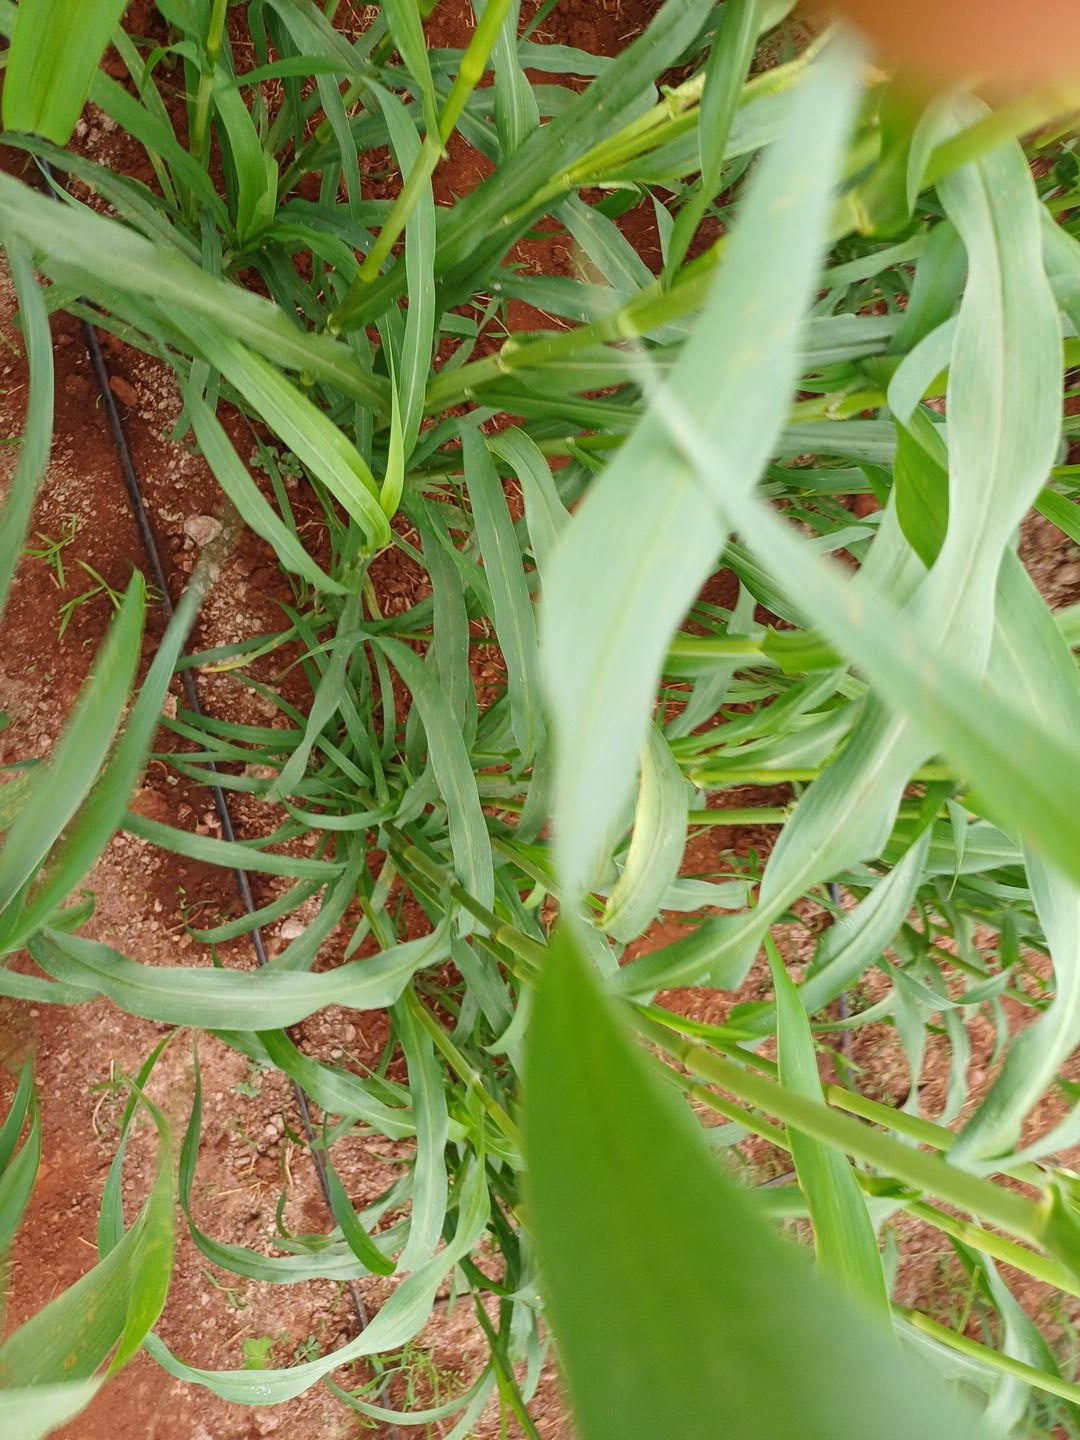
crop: pearl millet
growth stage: flowering
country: Kenya
